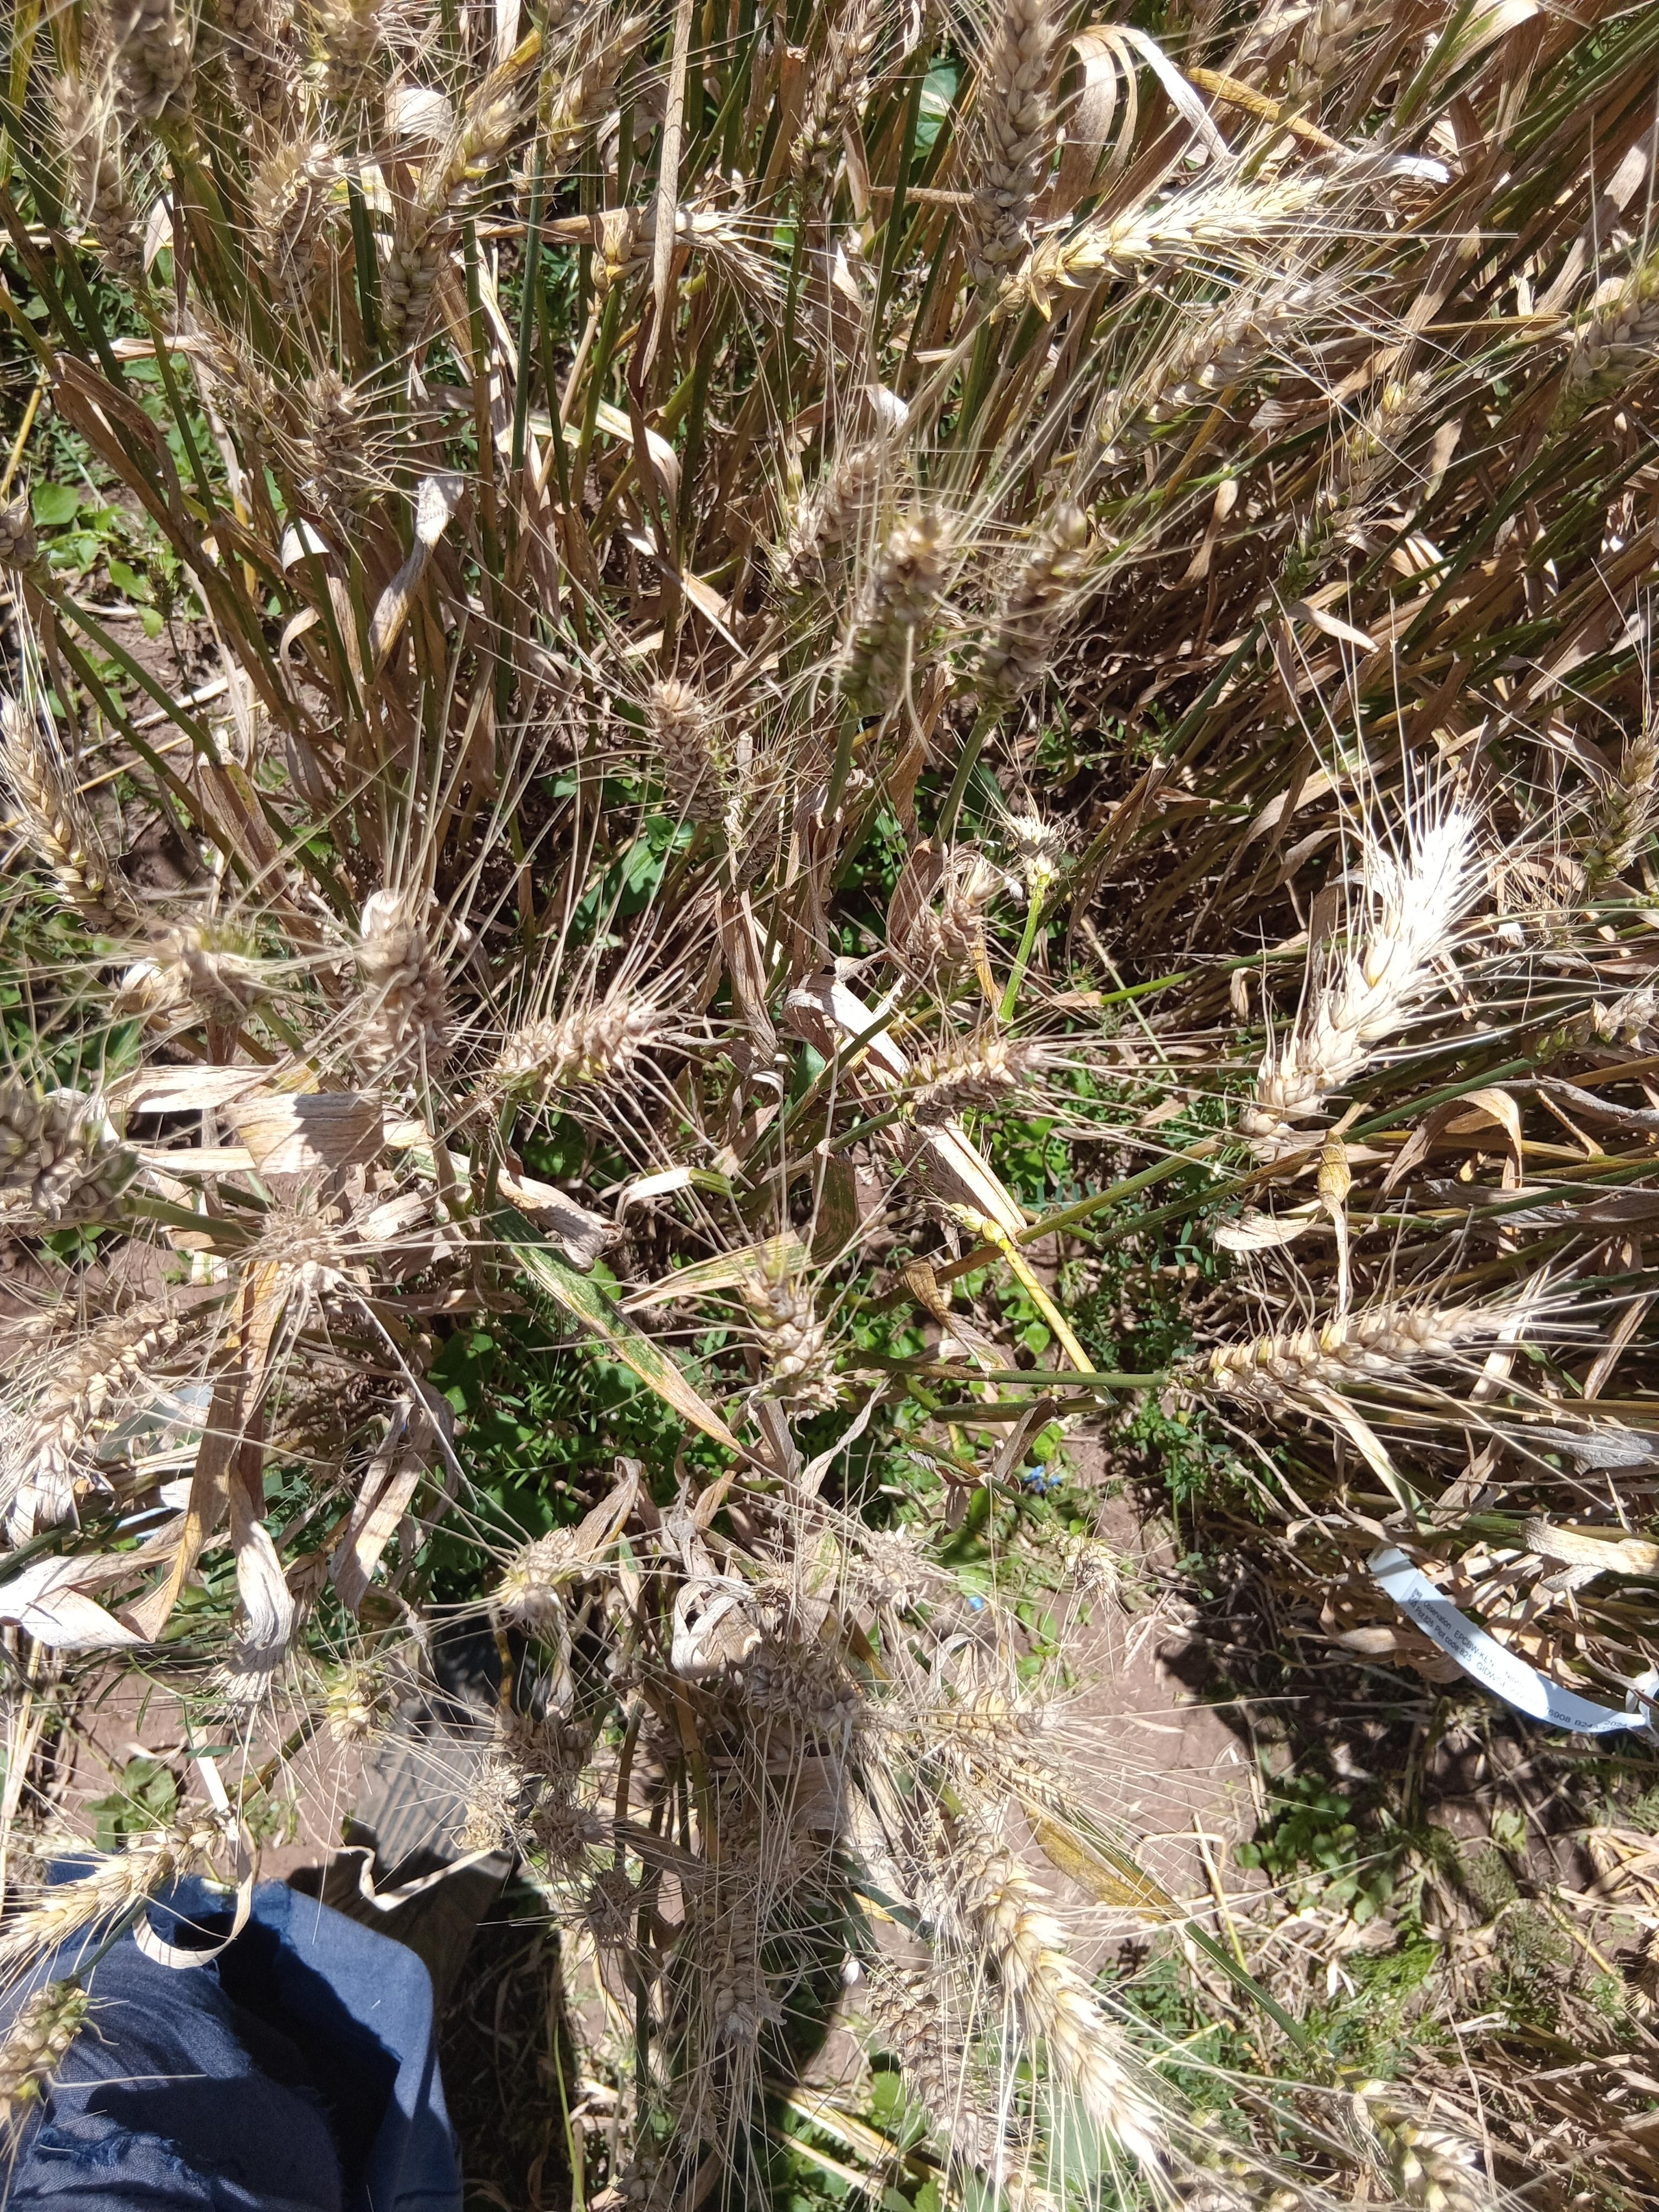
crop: wheat
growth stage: maturity
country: Kenya
